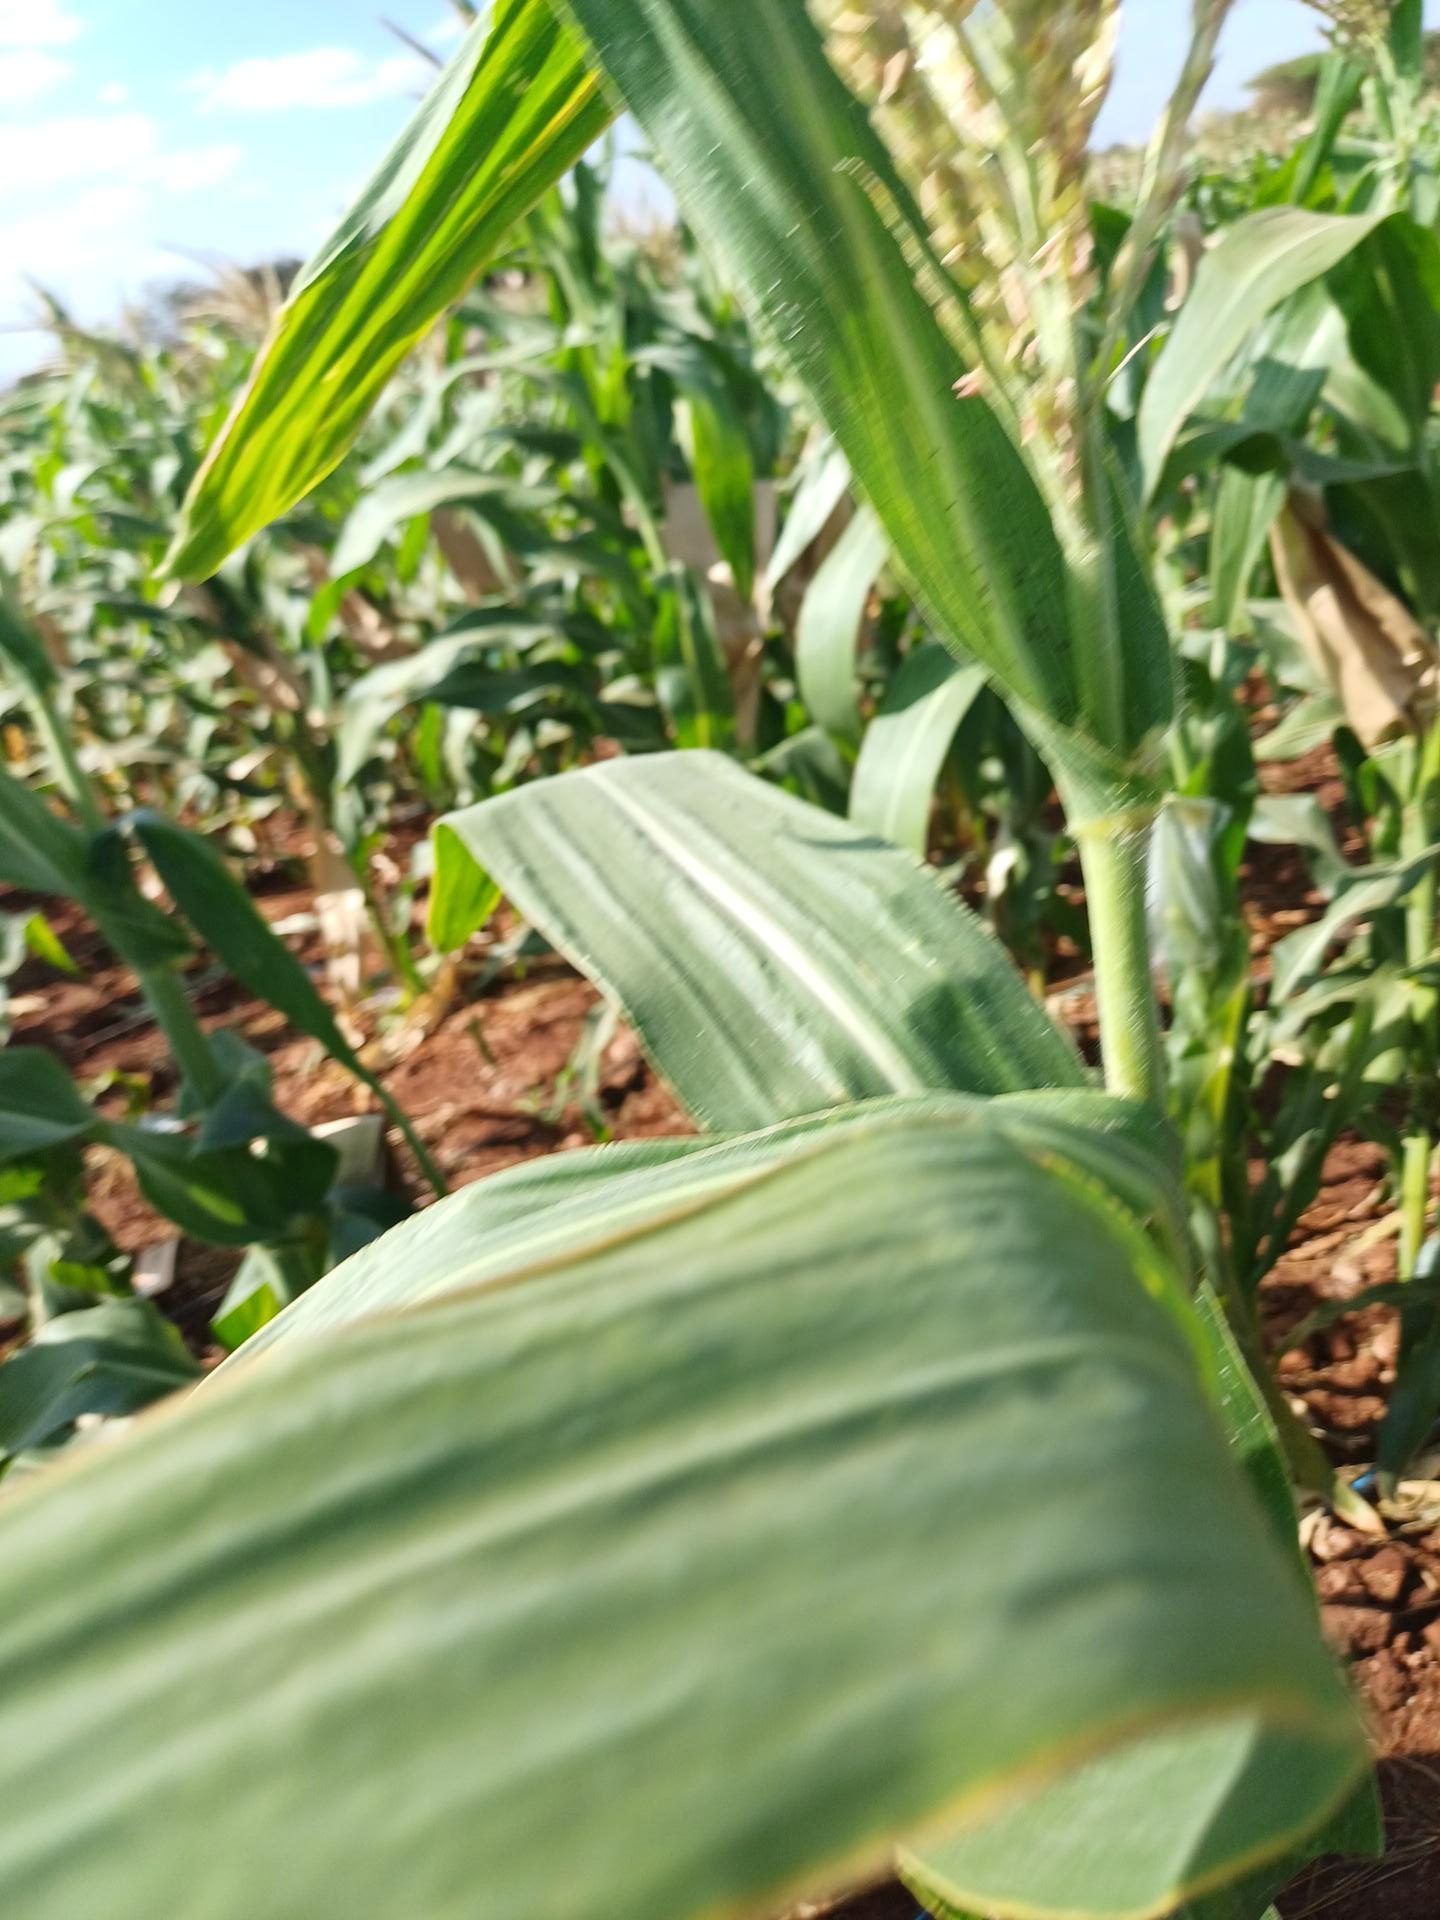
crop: maize
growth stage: flowering
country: Kenya
